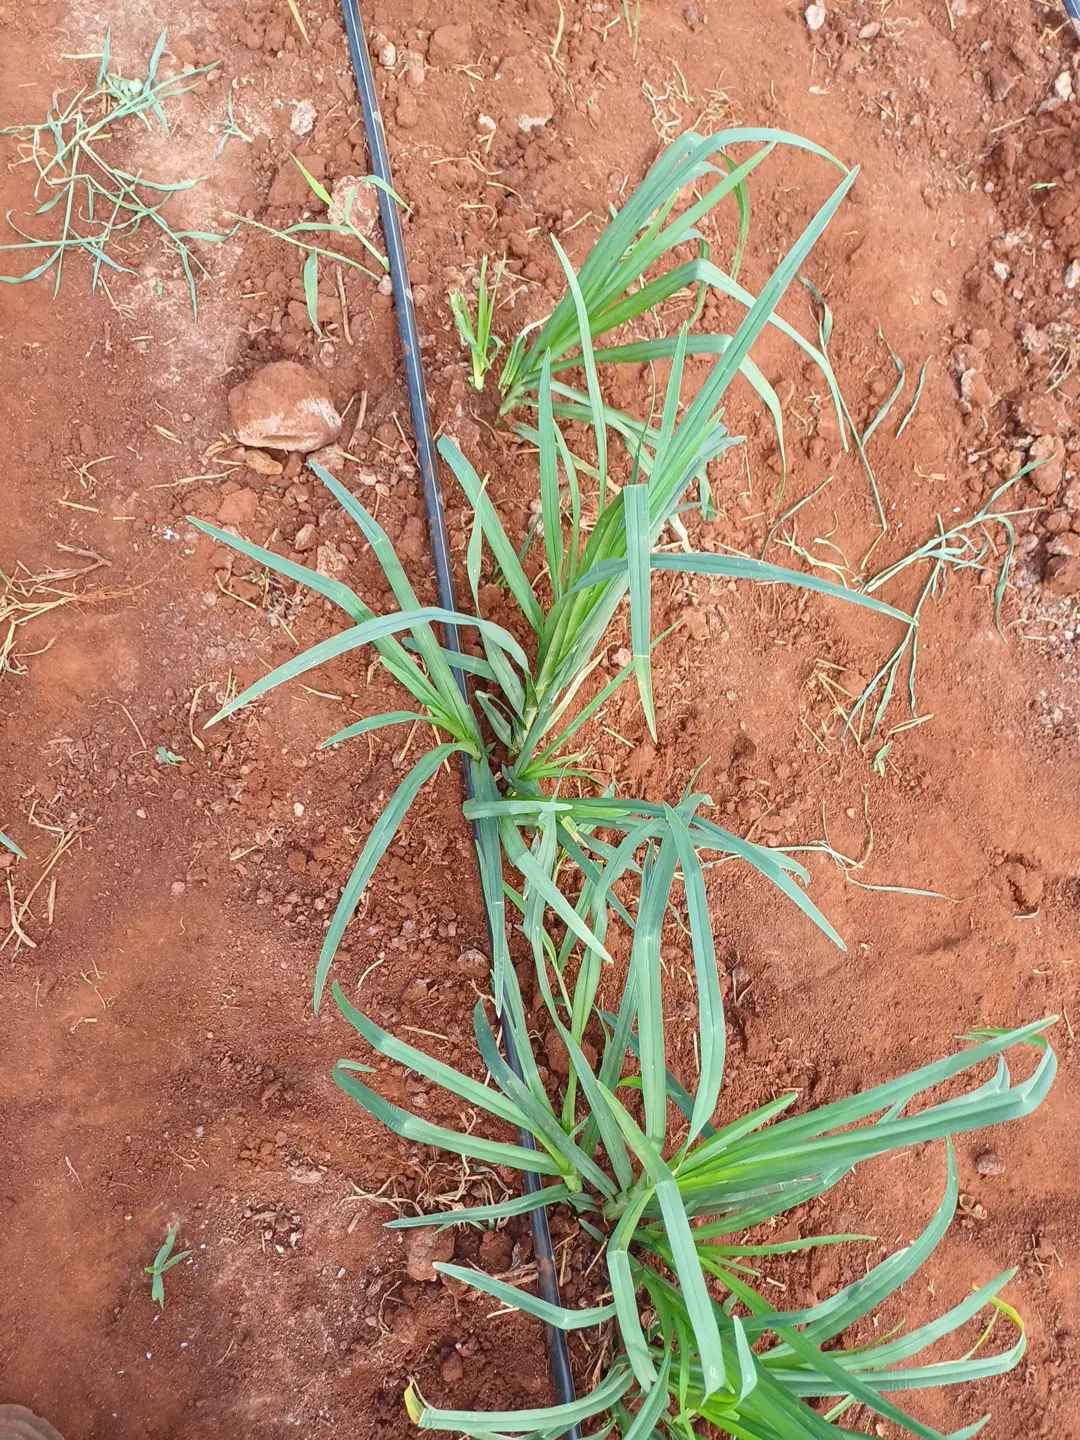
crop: finger millet
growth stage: elongation stem
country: Kenya
